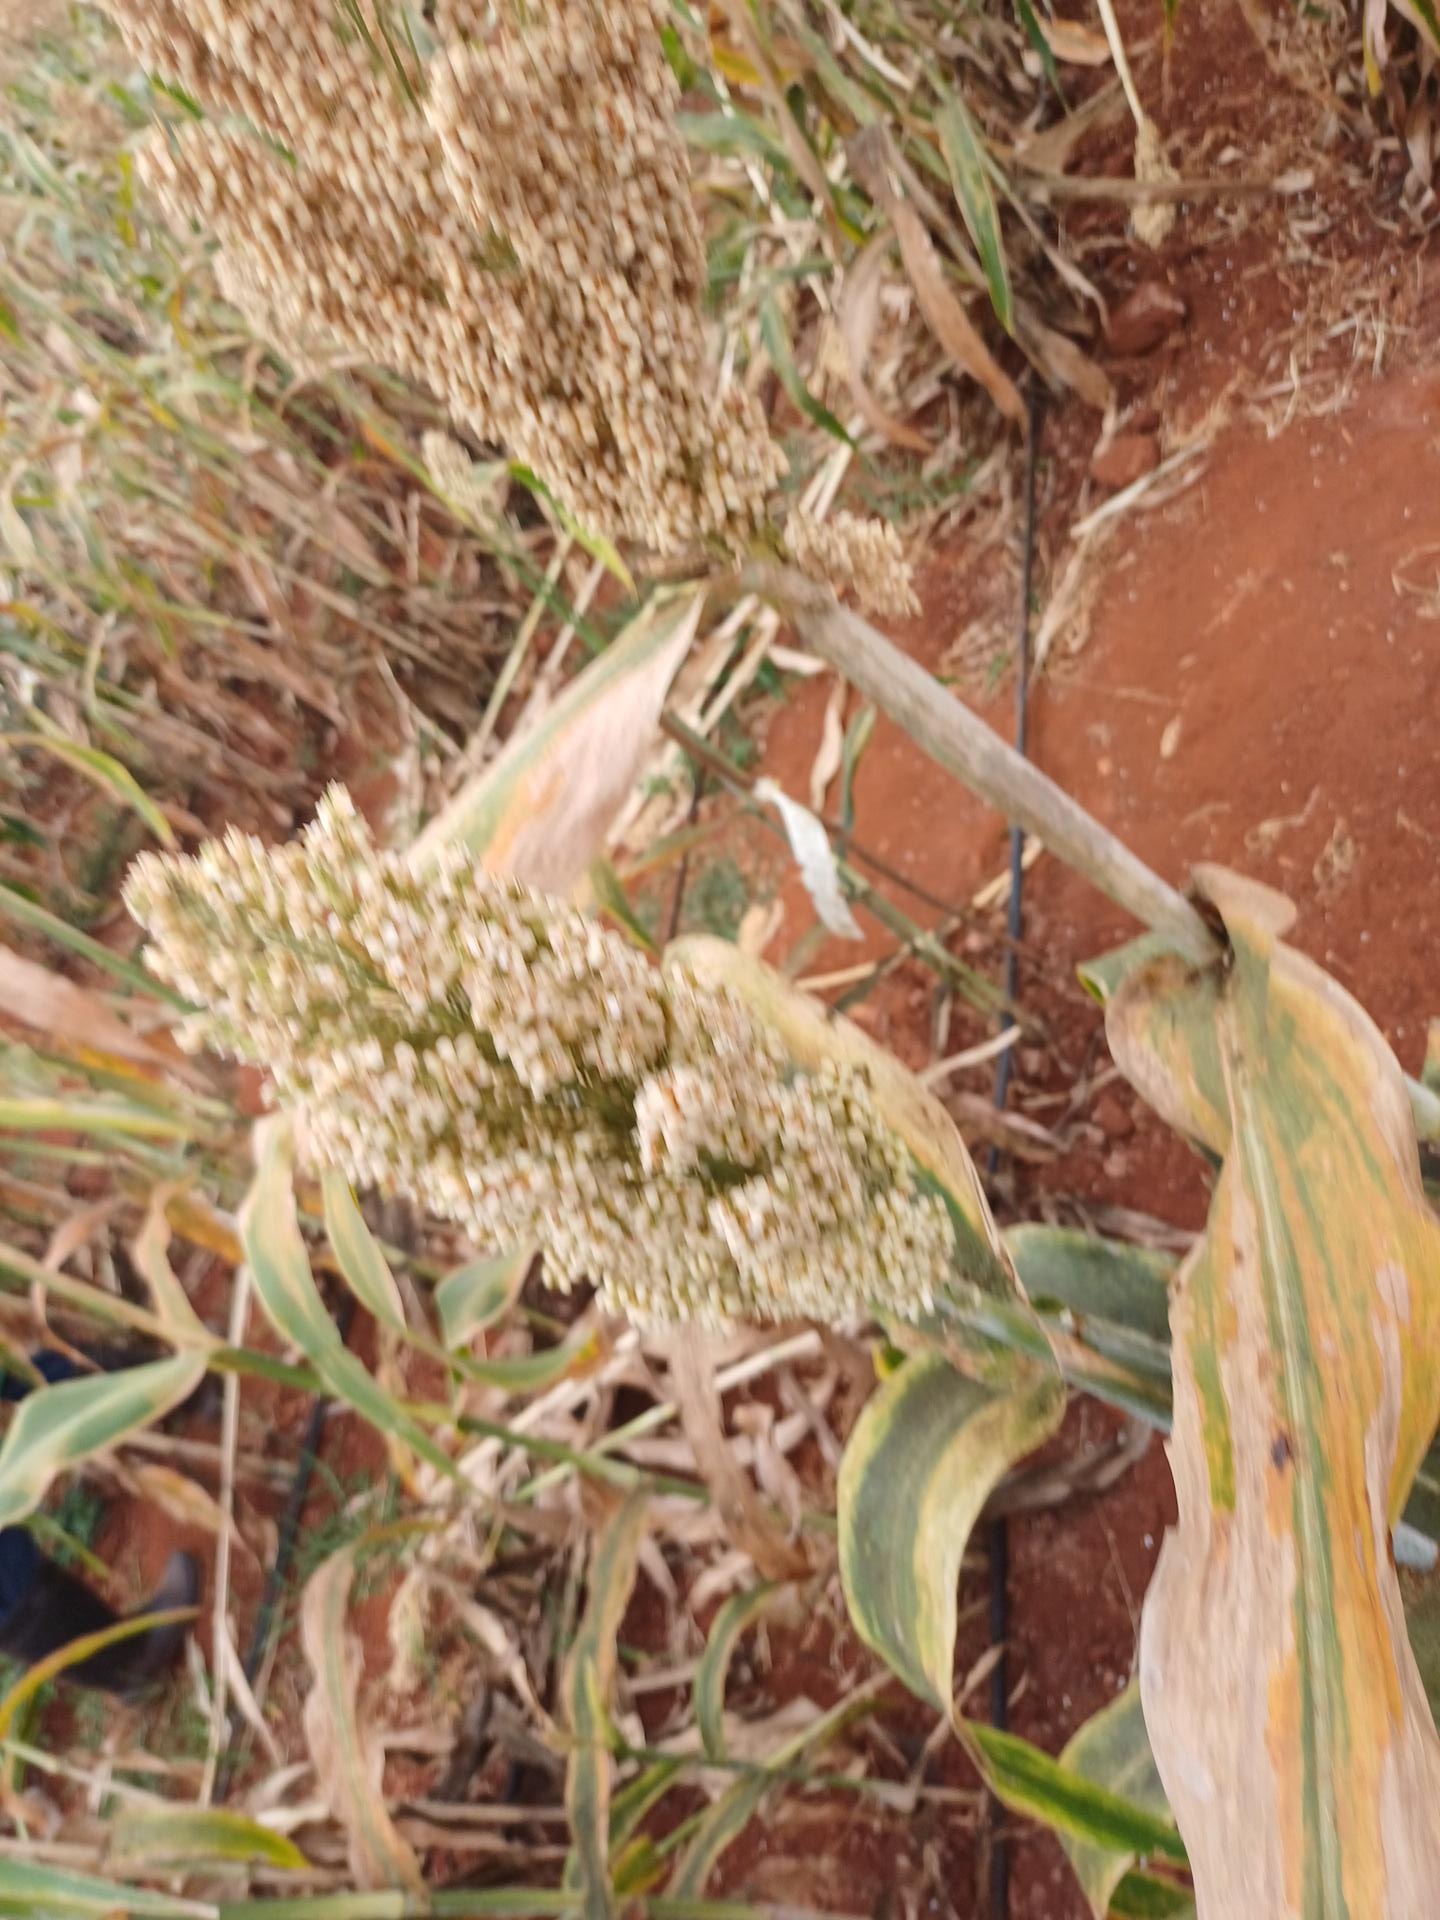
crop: sorghum
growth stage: maturity
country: Kenya
